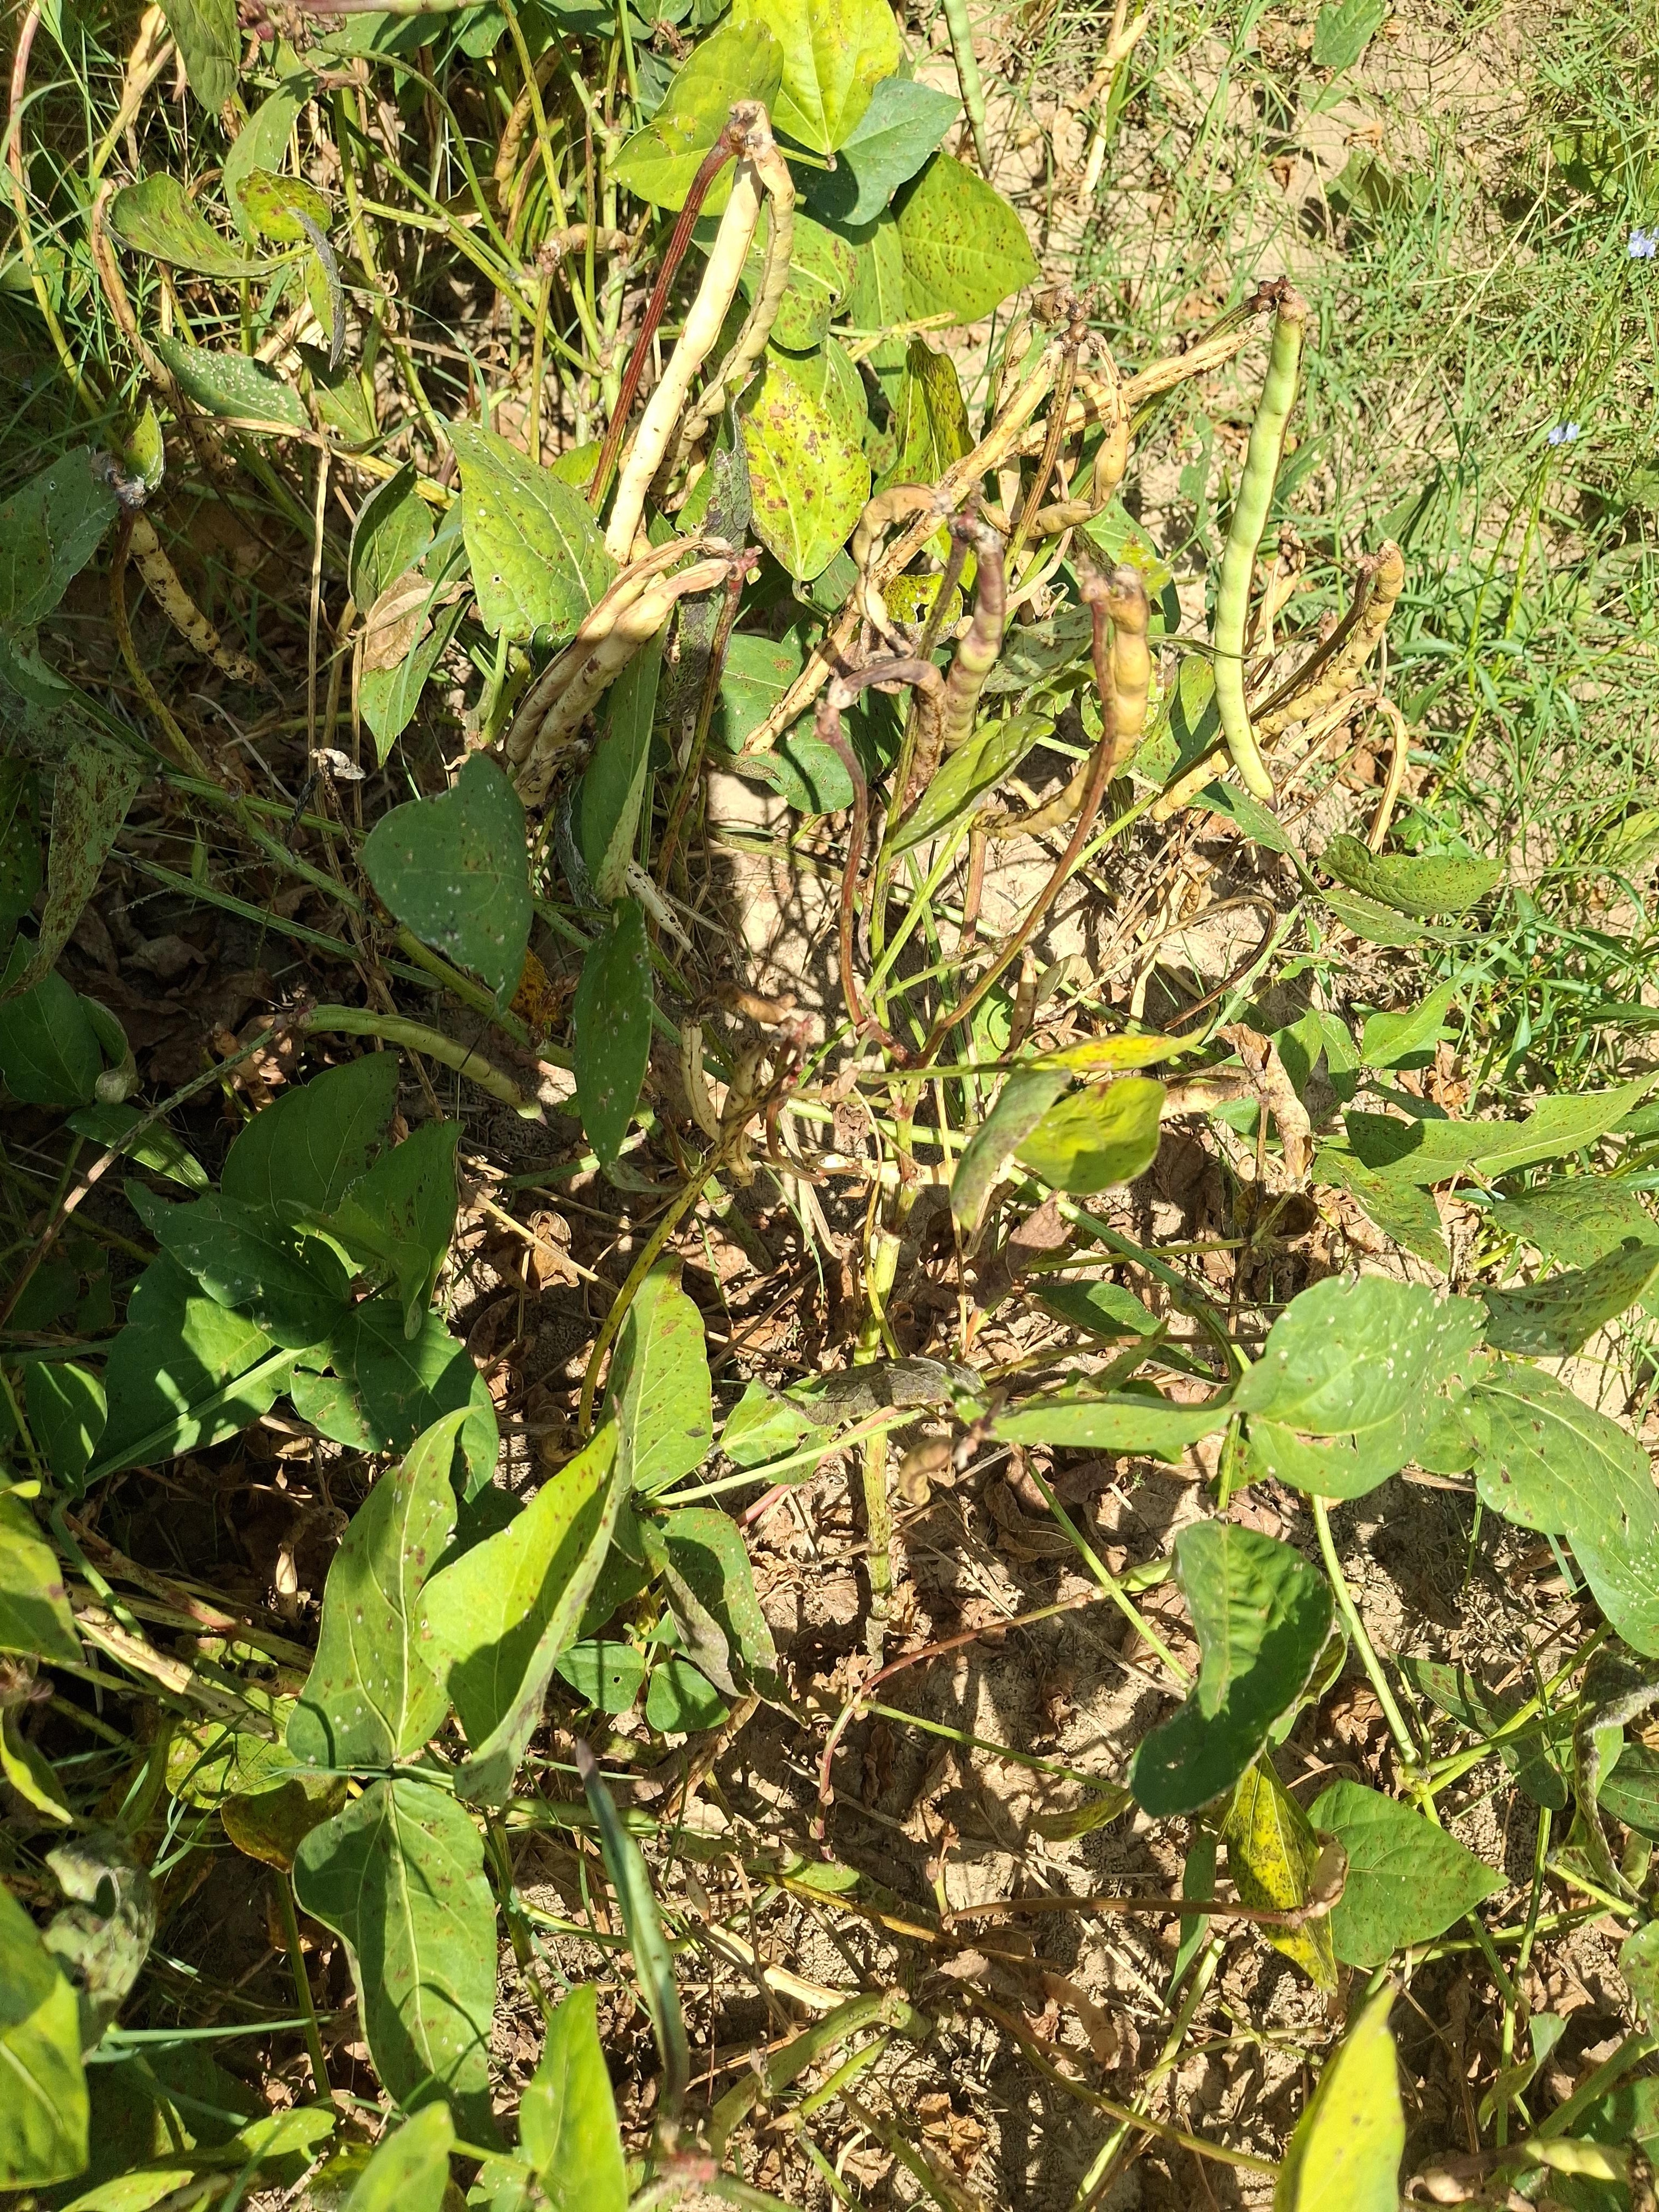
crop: cowpea
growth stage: maturity
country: Nigeria
